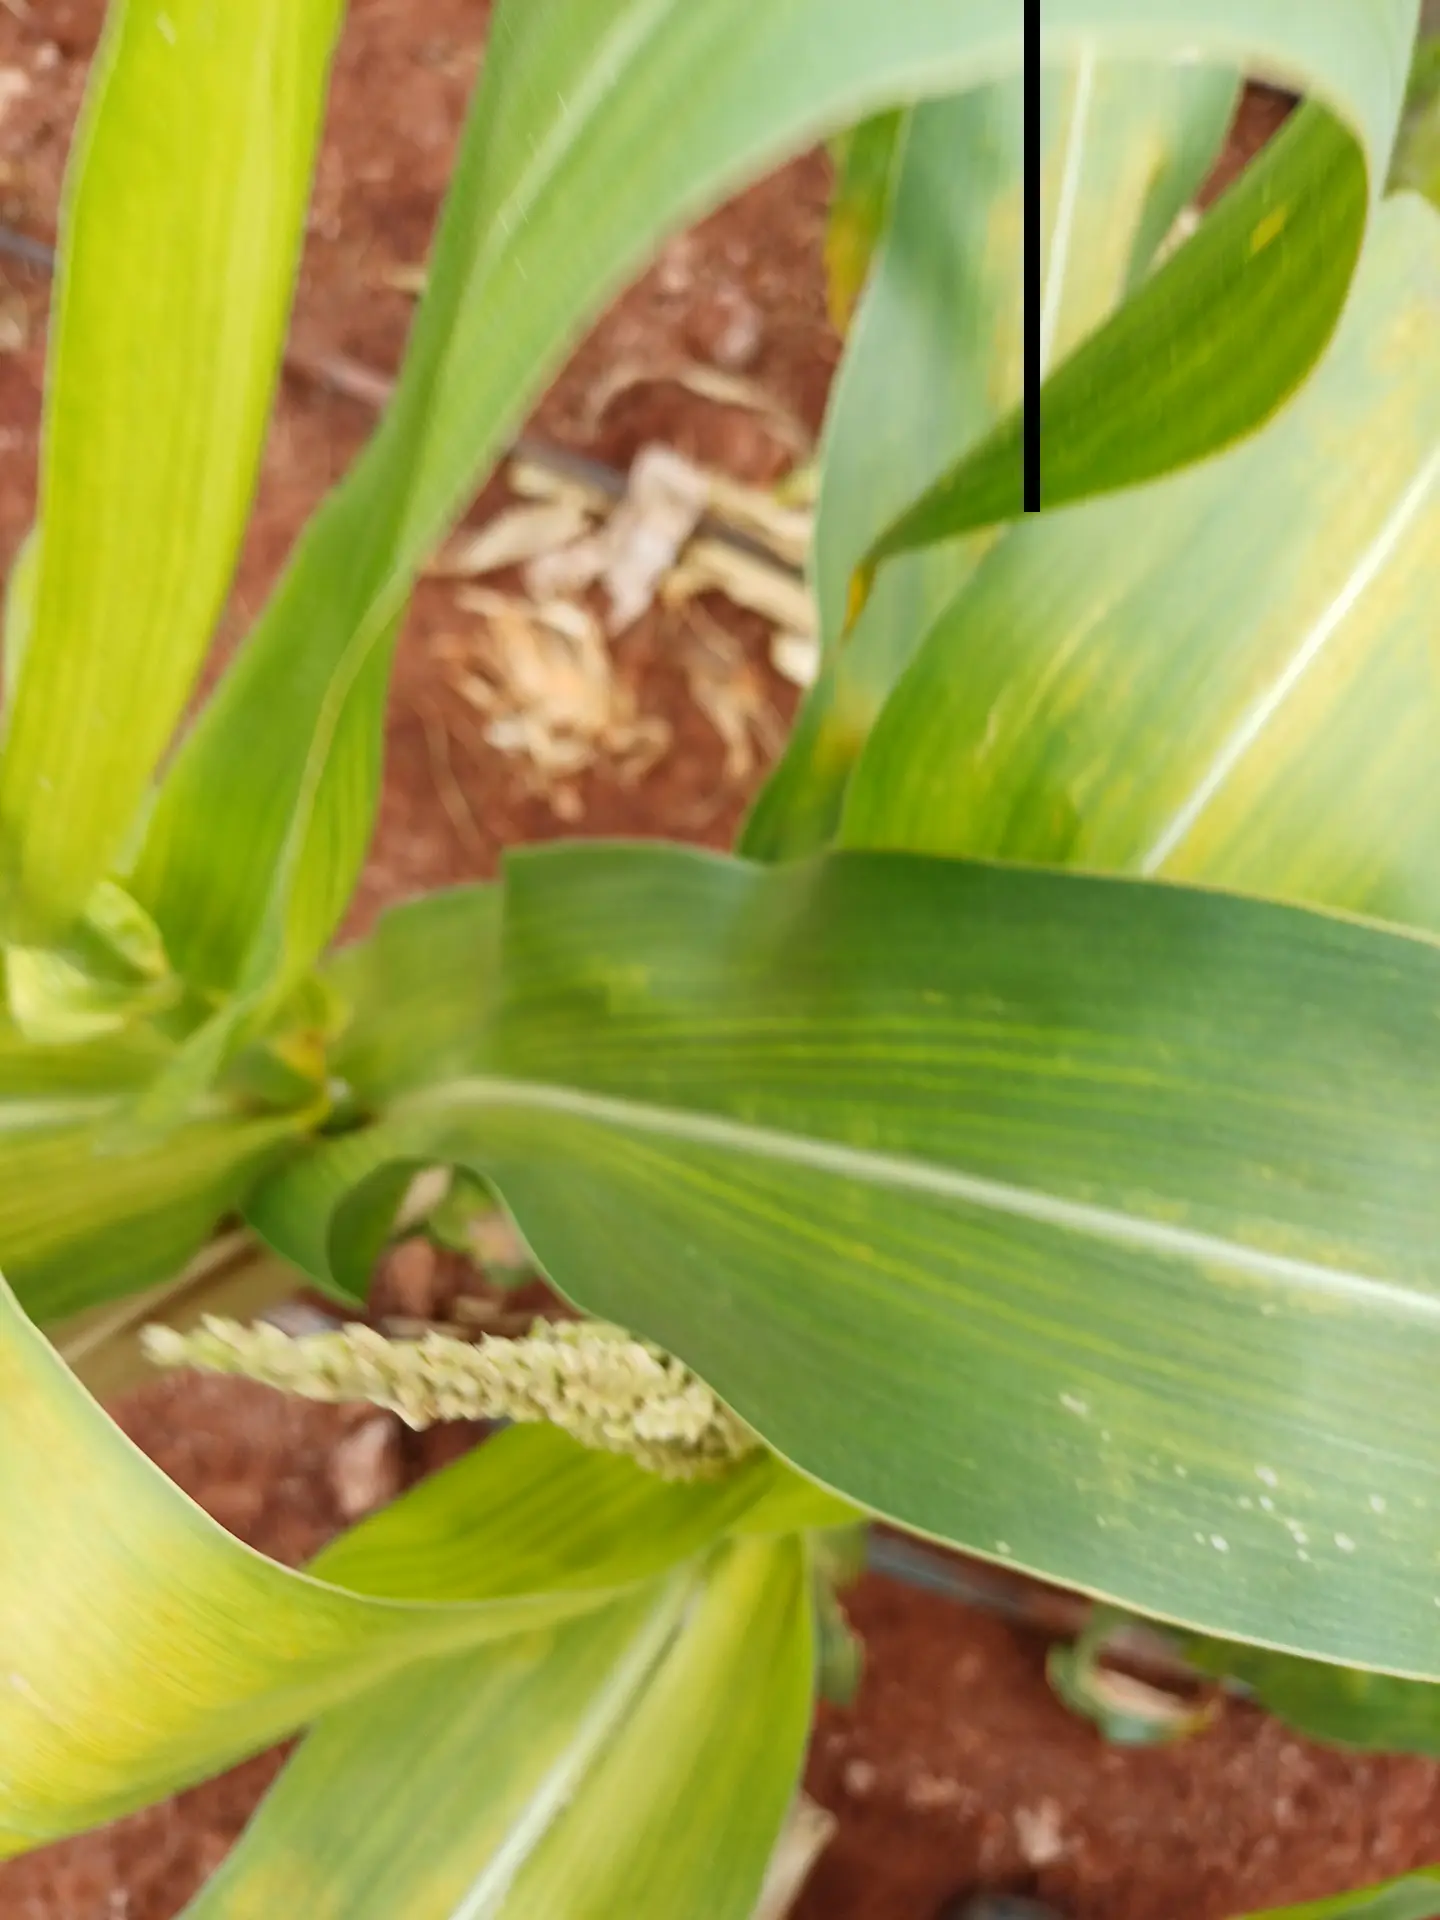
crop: maize
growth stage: flowering
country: Kenya
